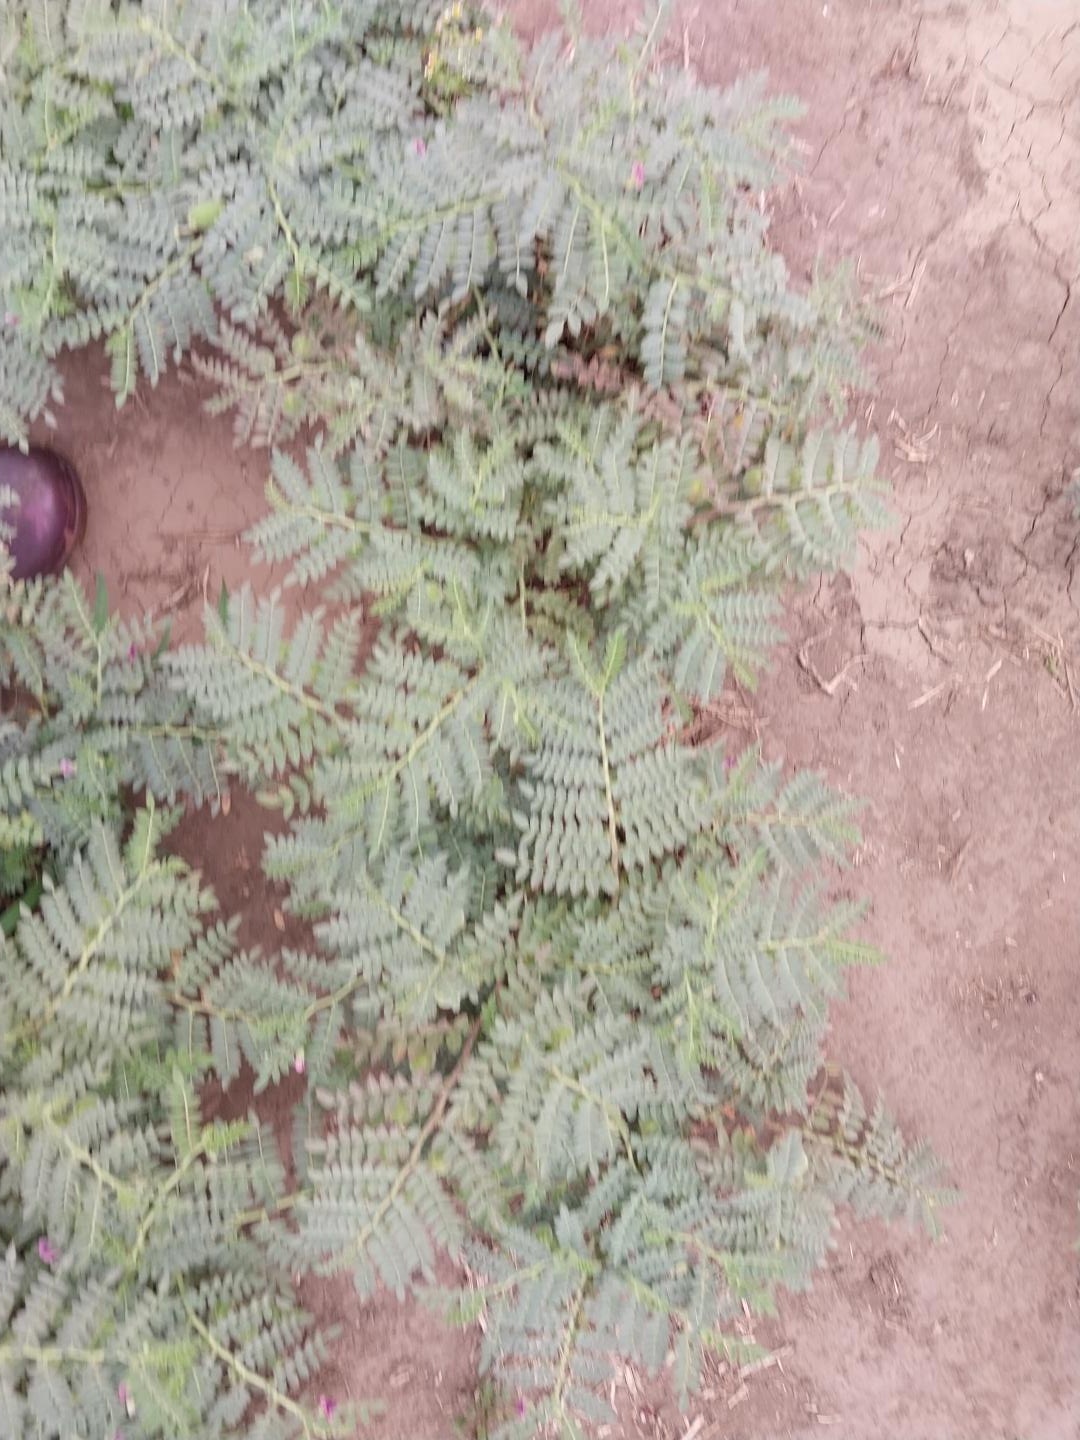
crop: chickpea
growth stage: development pod
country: Tanzania
